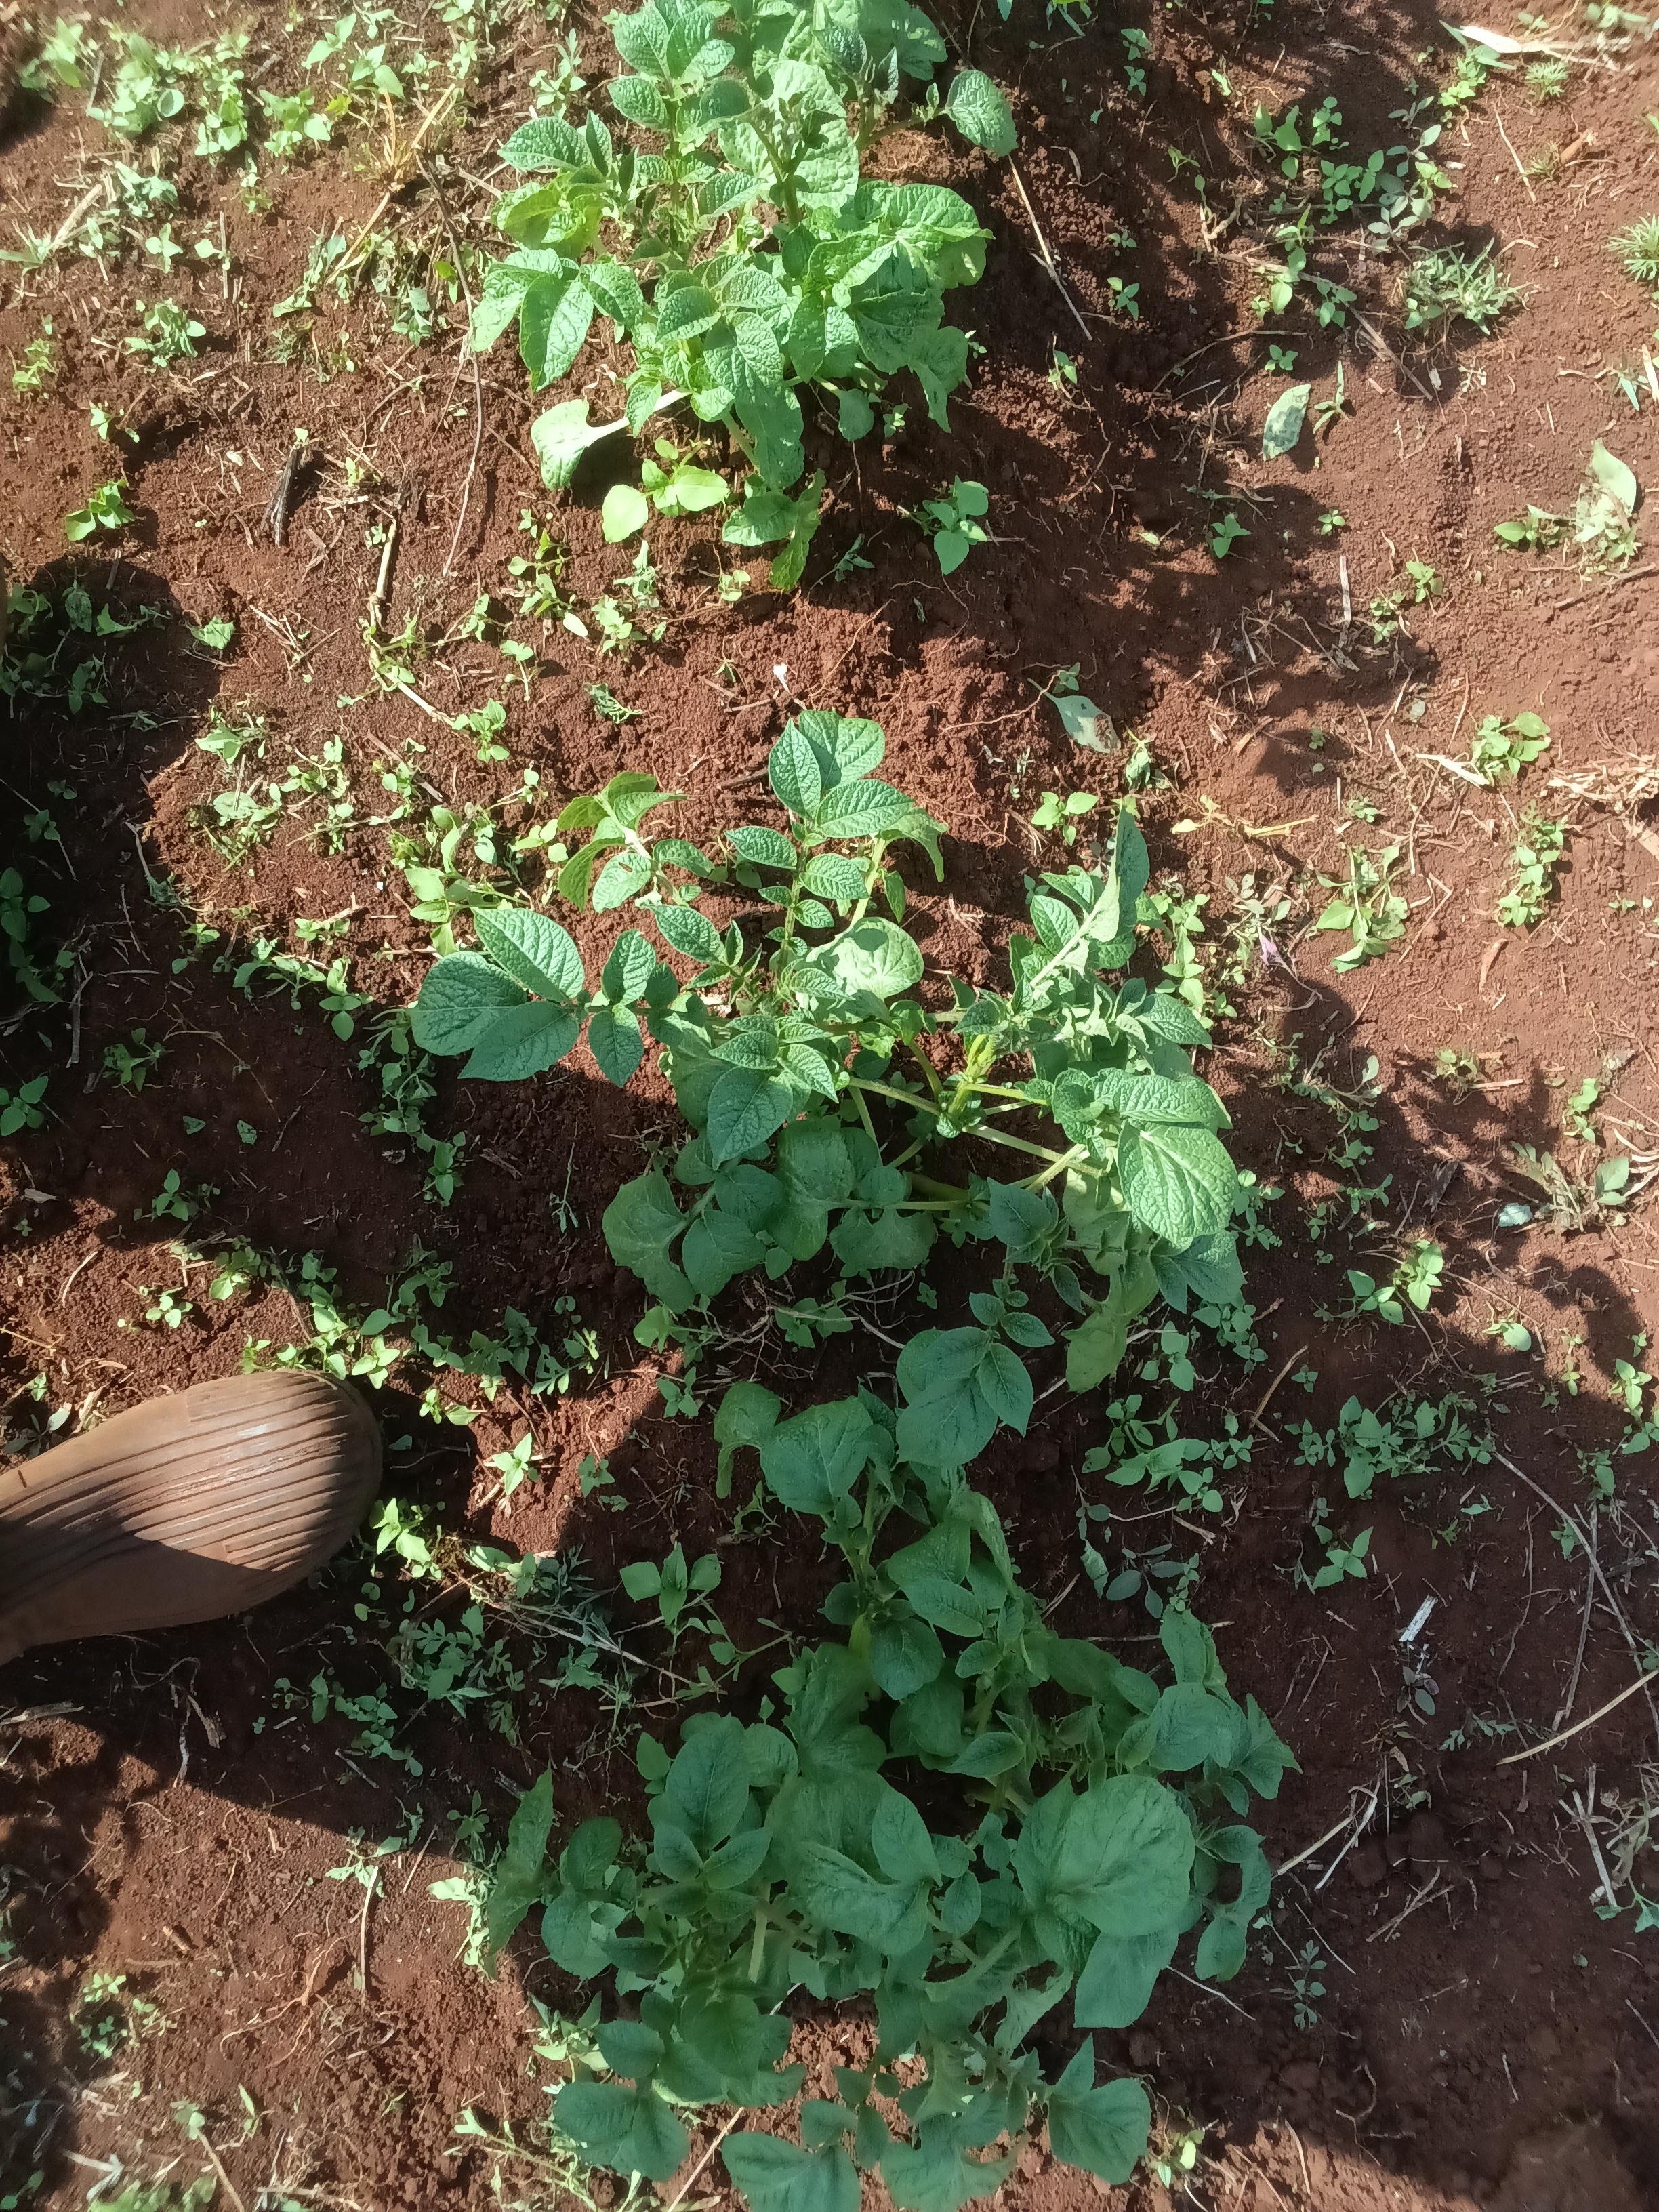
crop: potato
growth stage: emergence
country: Kenya
